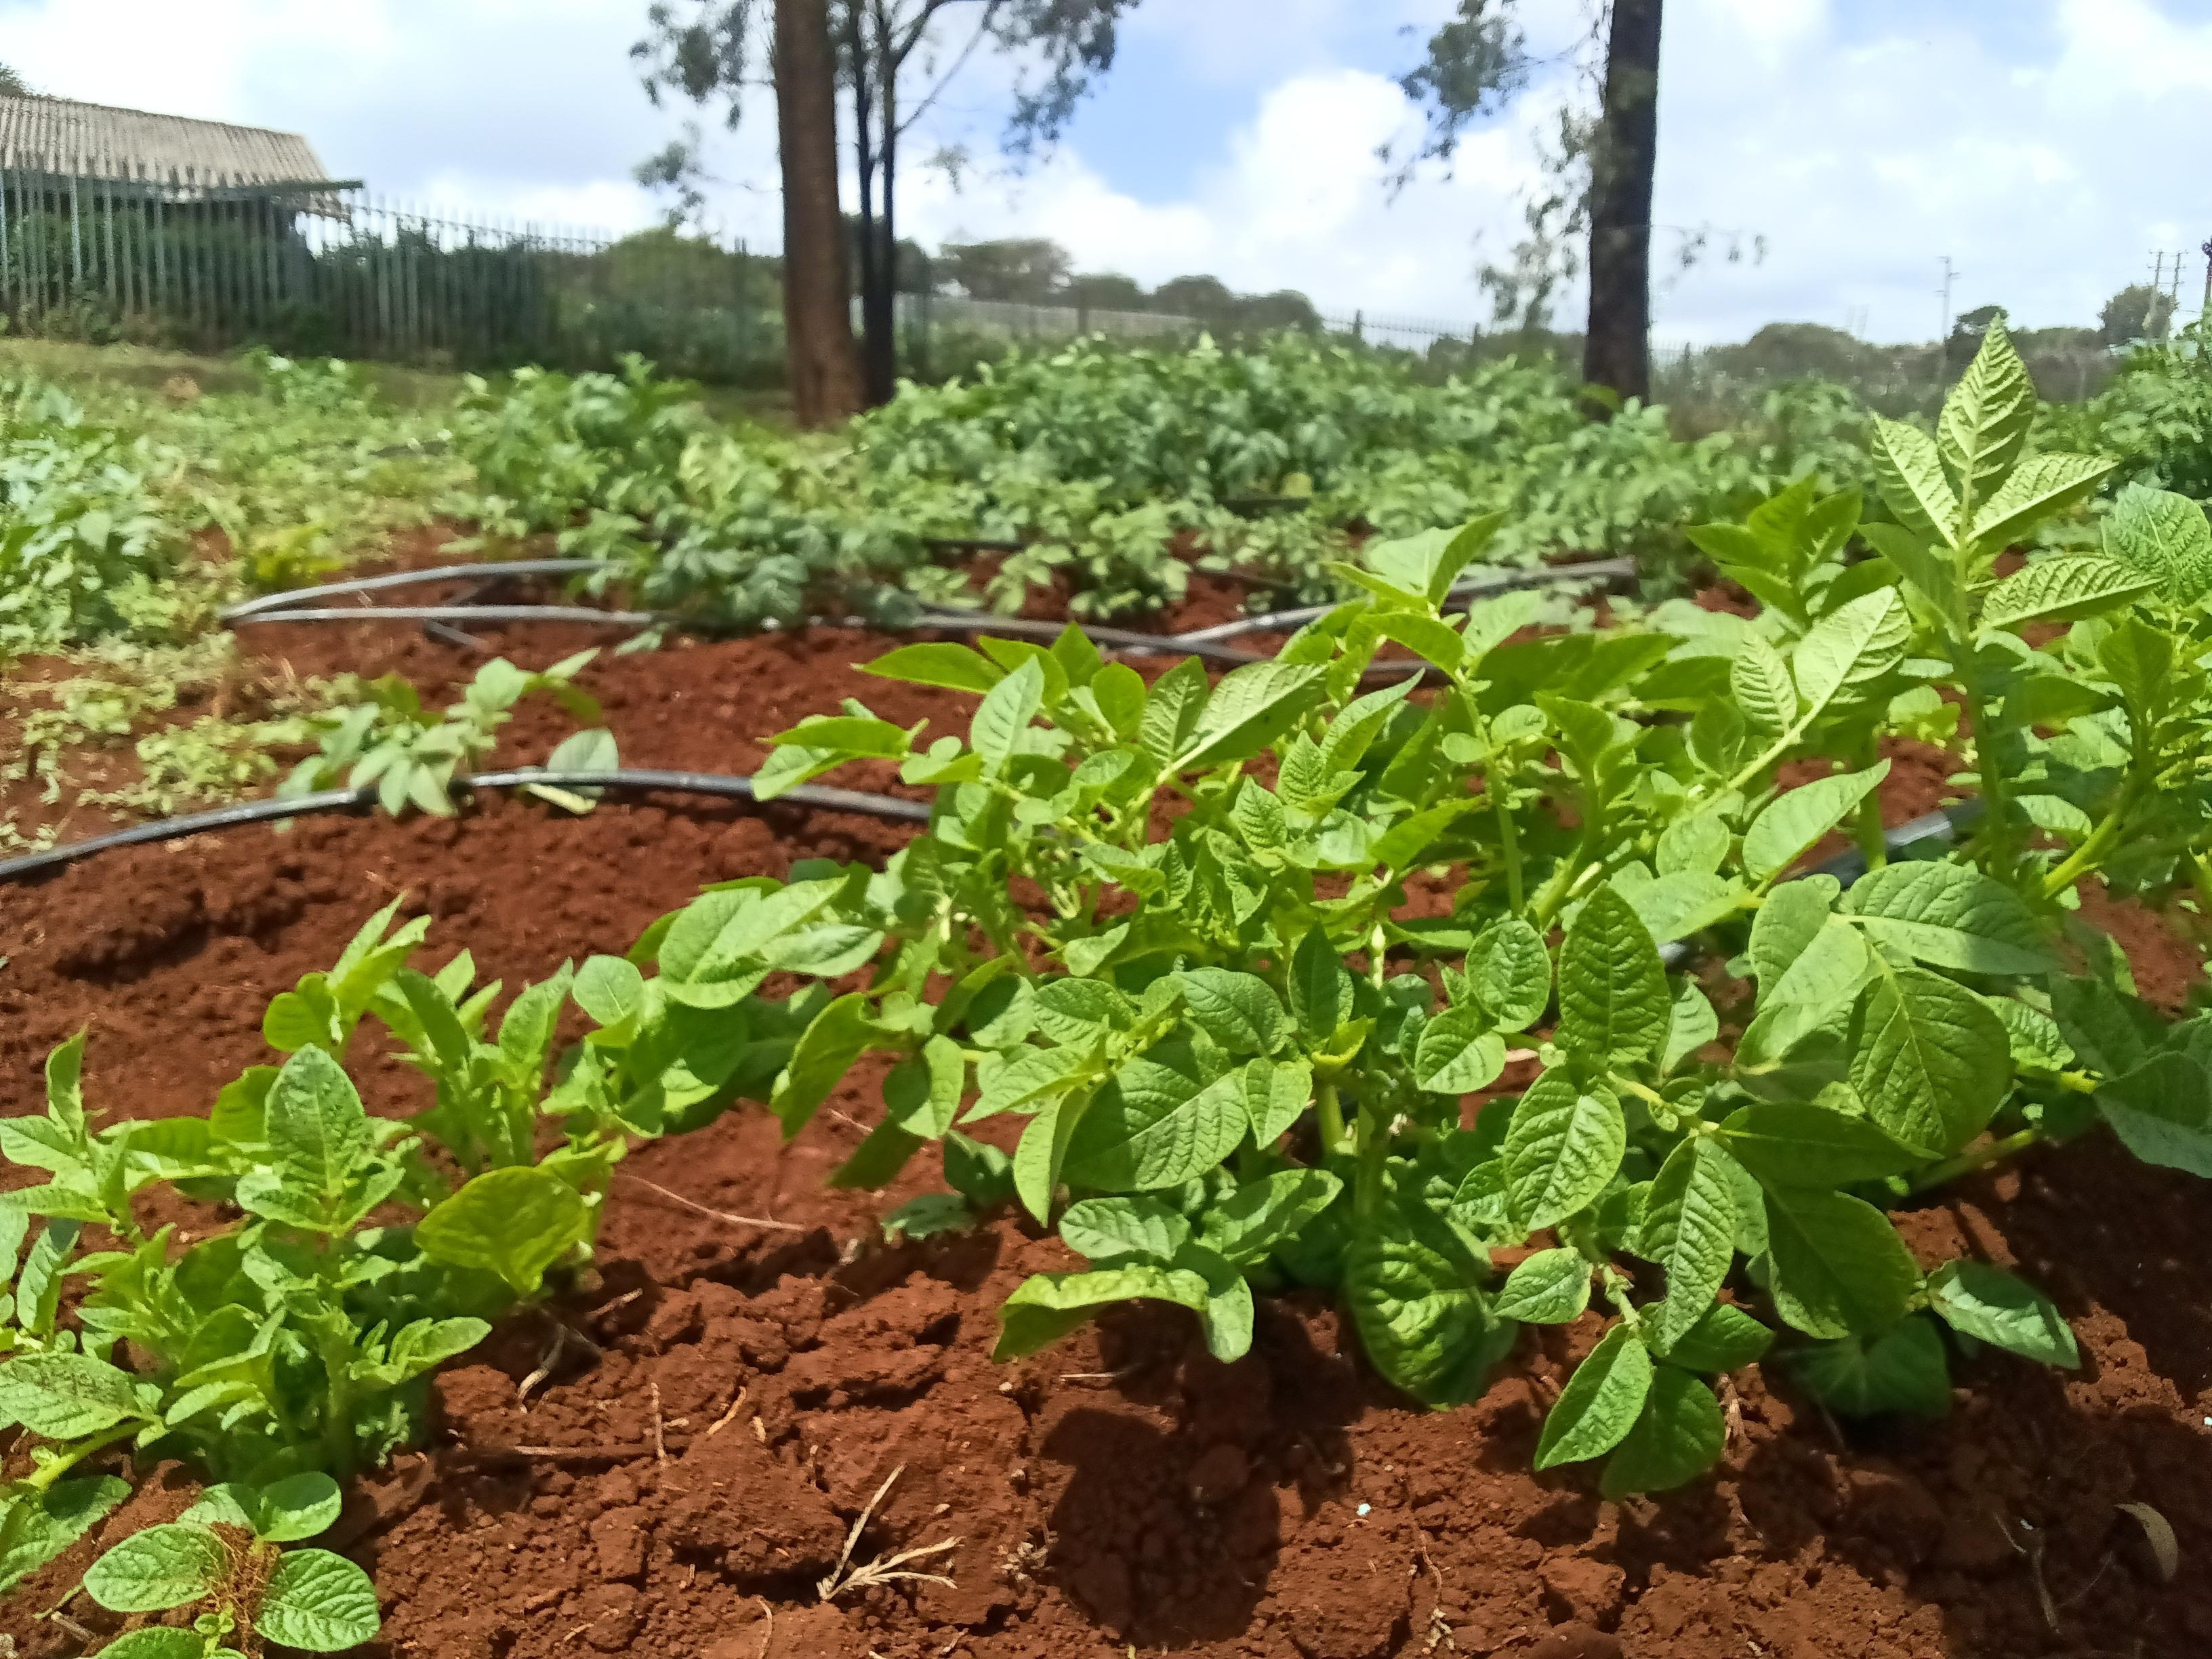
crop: potato
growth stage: vegetative
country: Kenya
